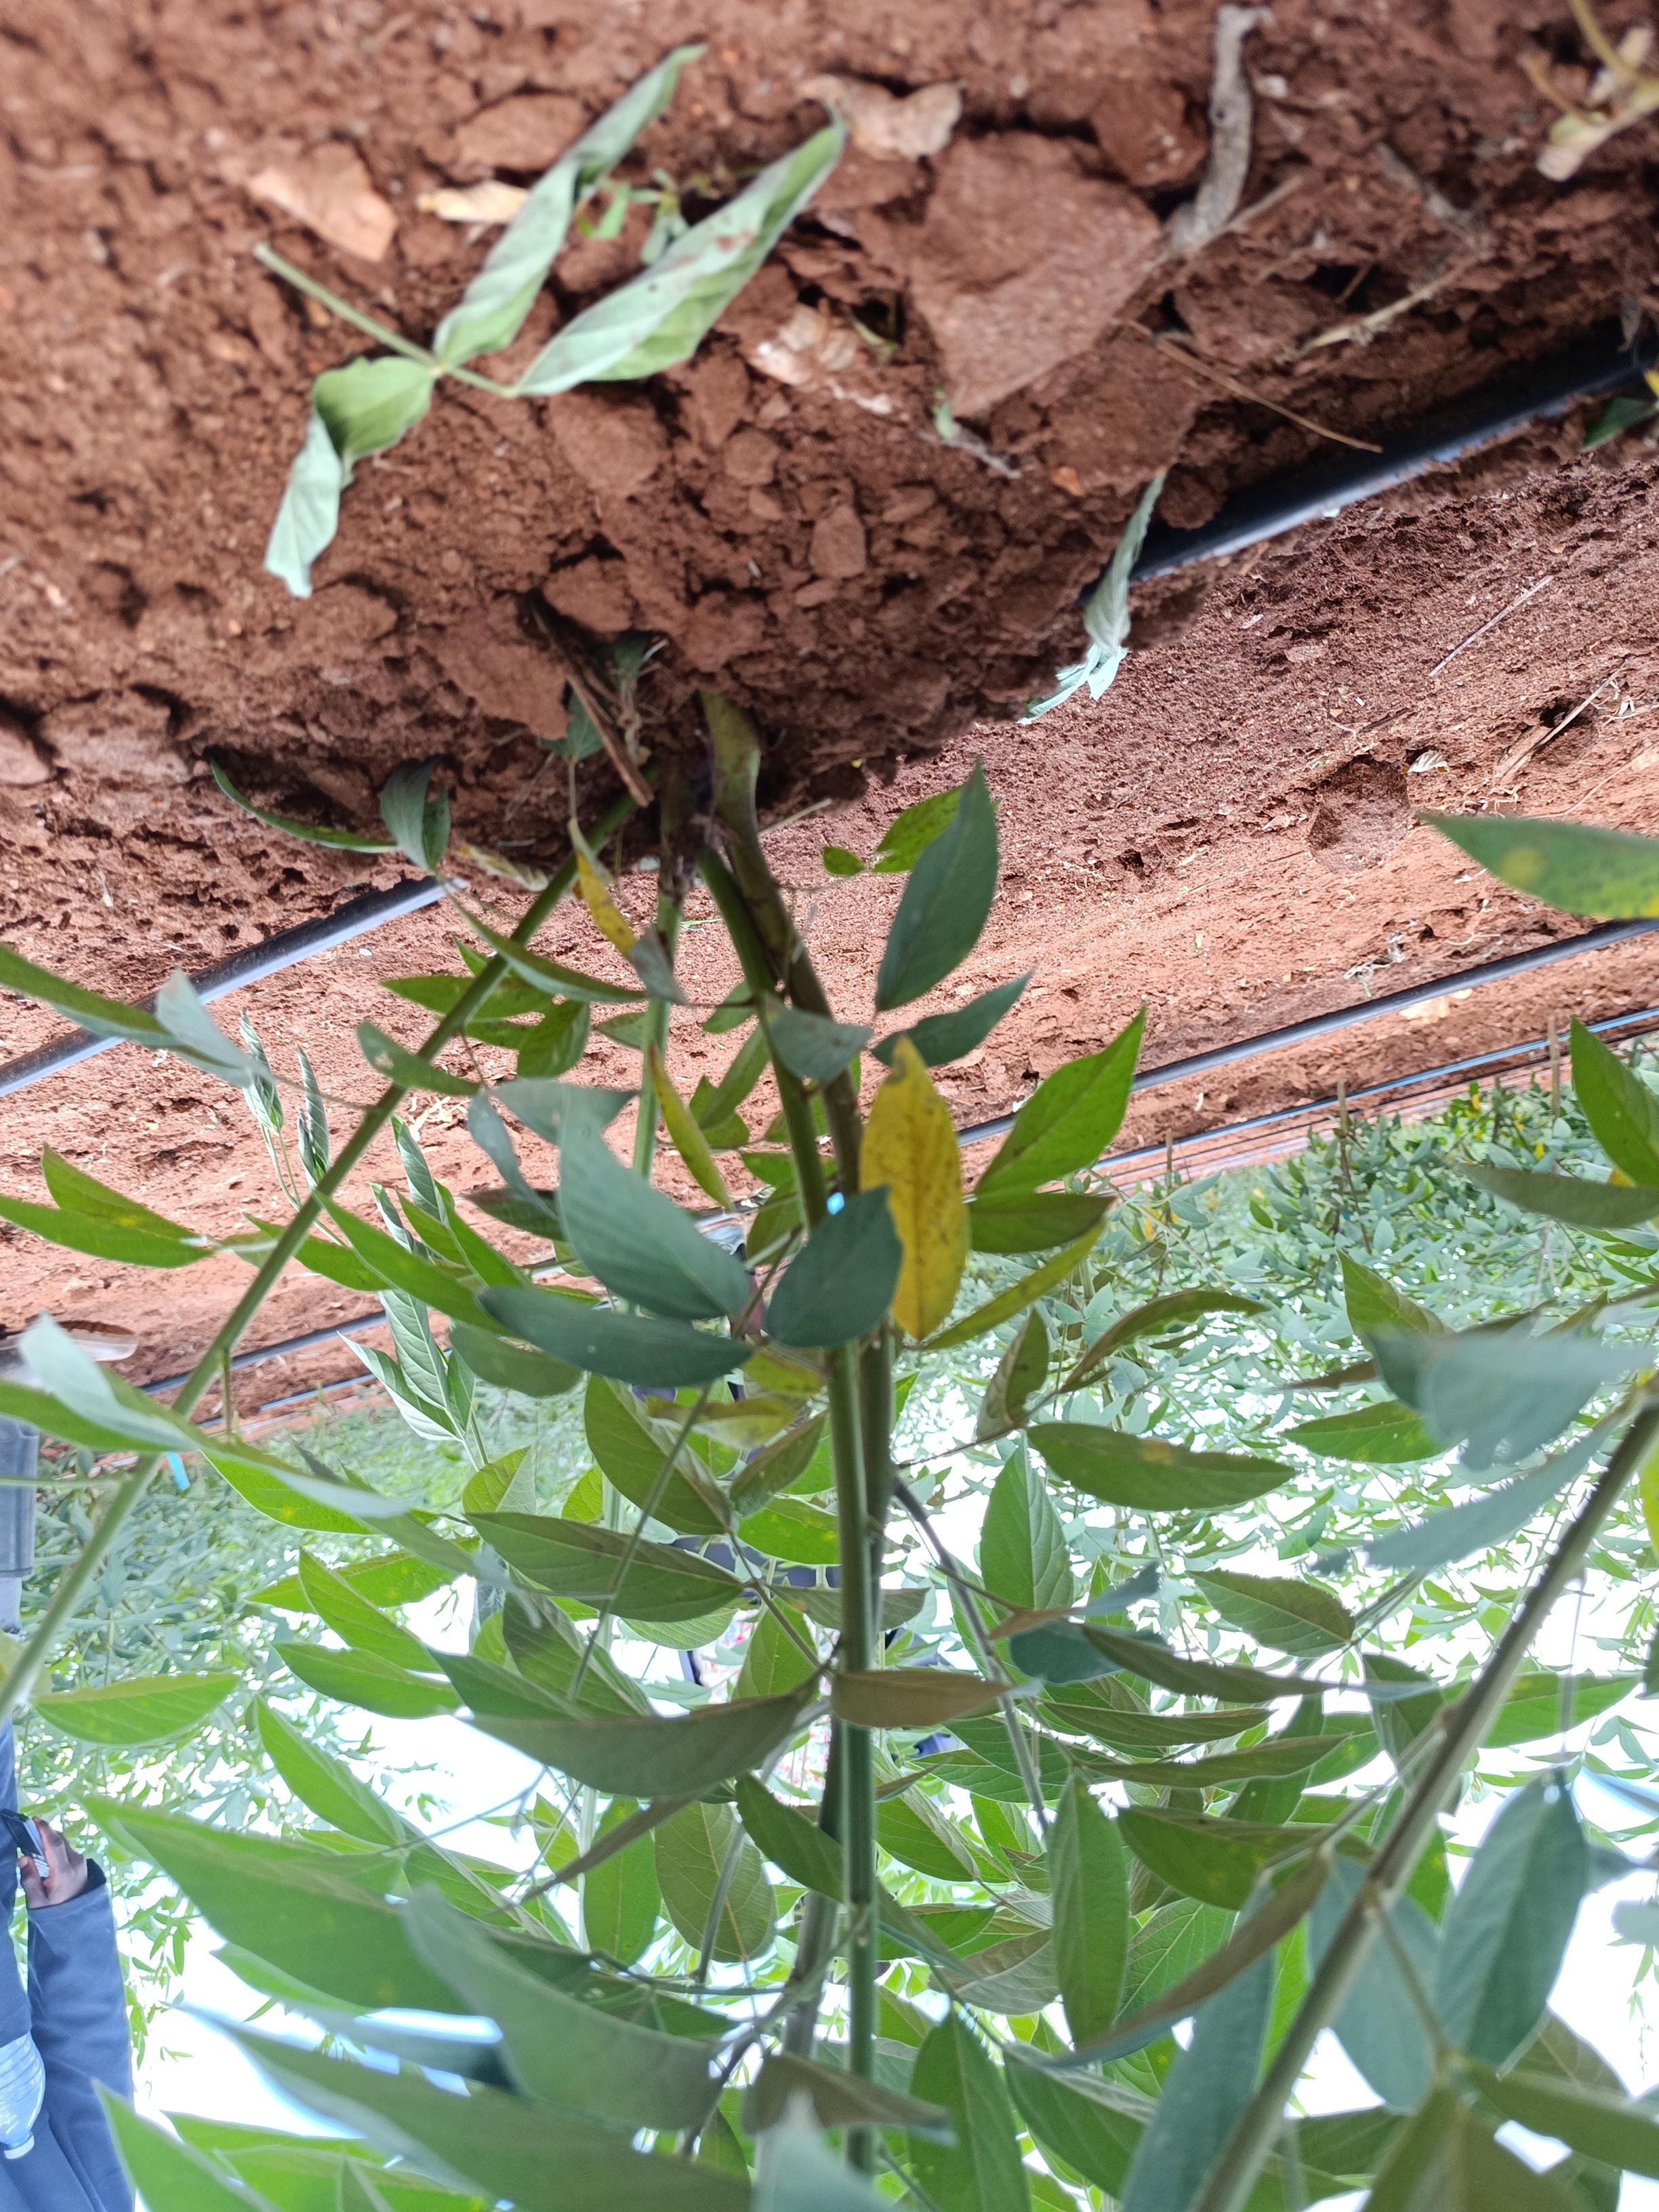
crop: pigeonpea
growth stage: flowering
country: Kenya
